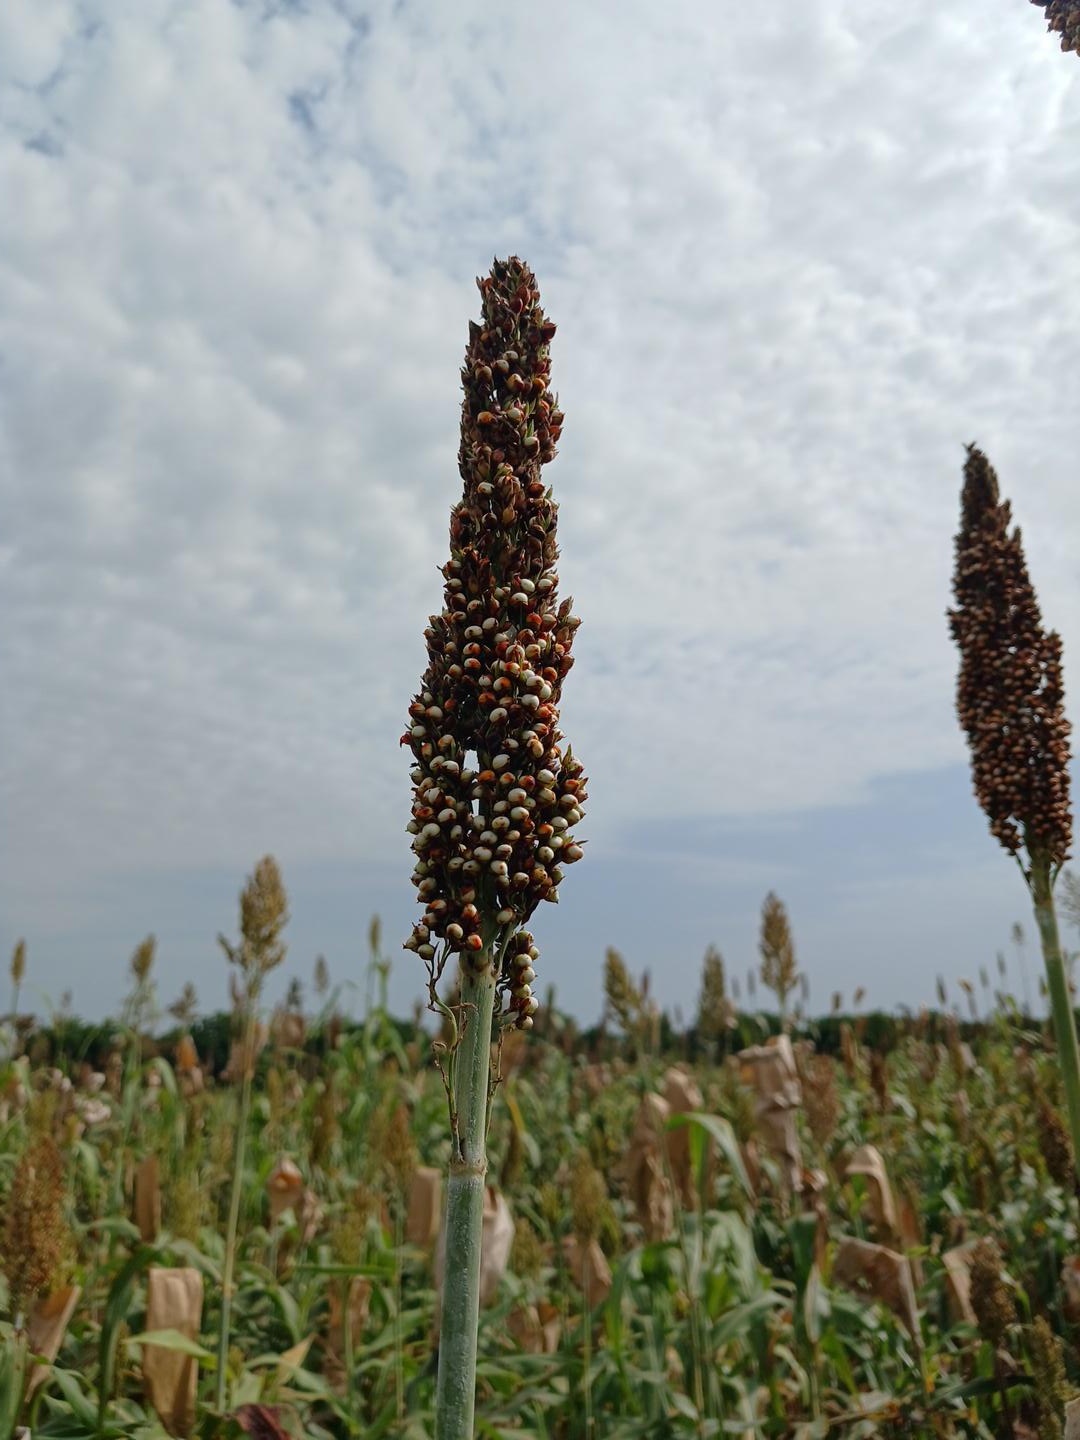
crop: sorghum
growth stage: filling grain
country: Senegal
